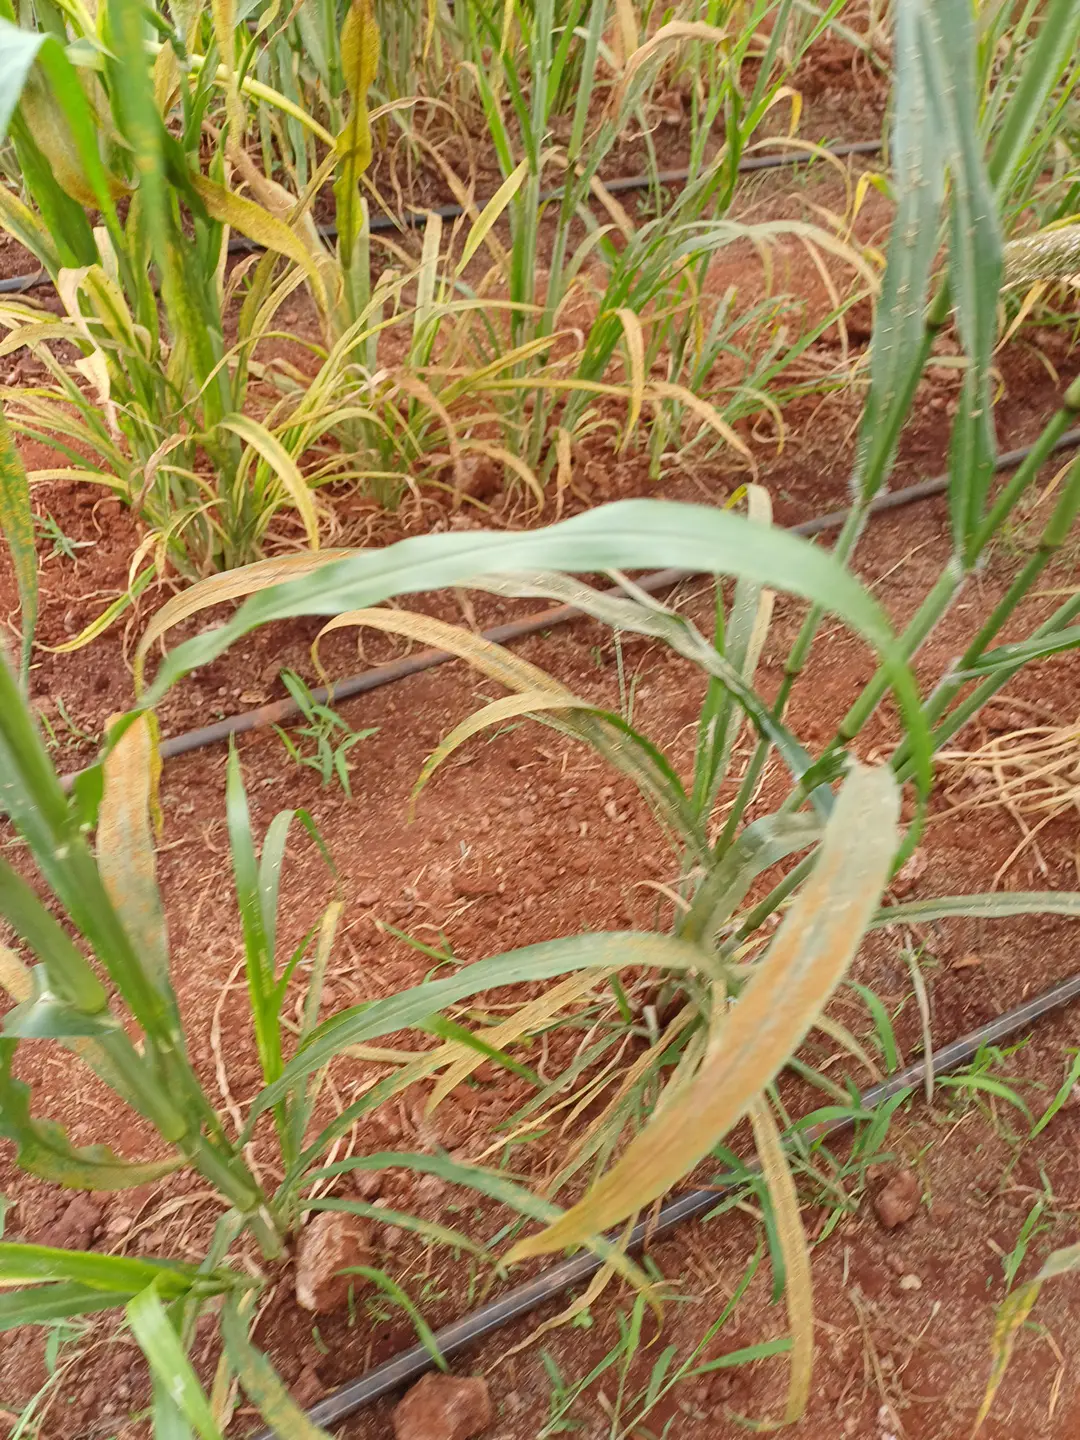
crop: pearl millet
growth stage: filling grain
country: Kenya
